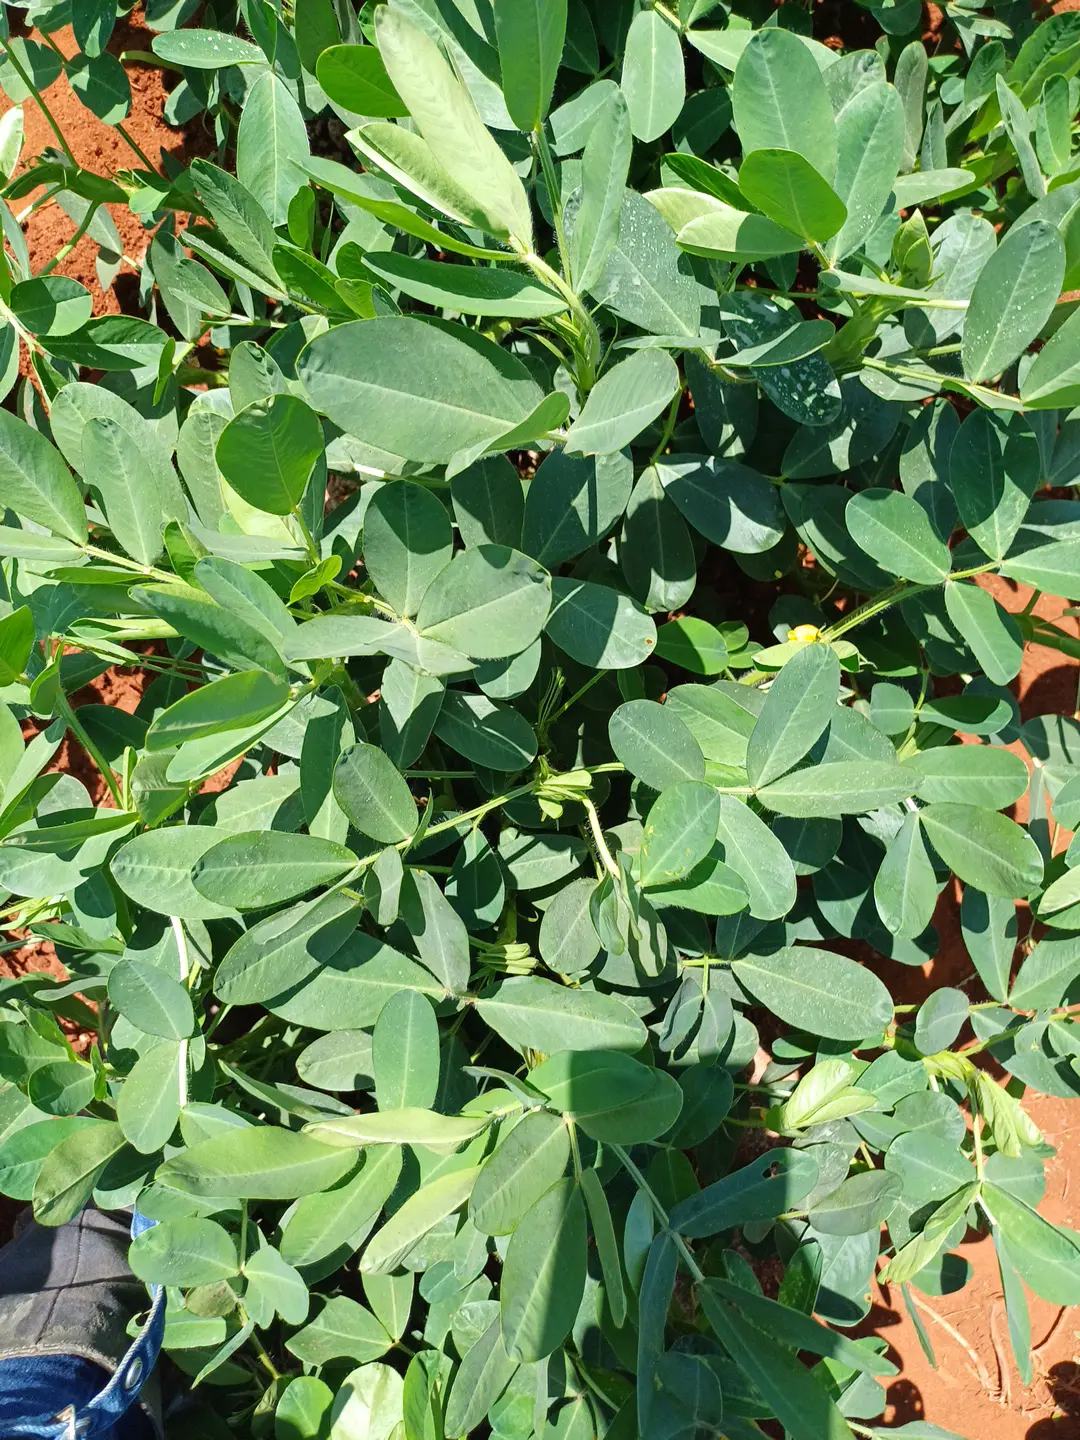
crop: groundnut
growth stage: flowering
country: Kenya
